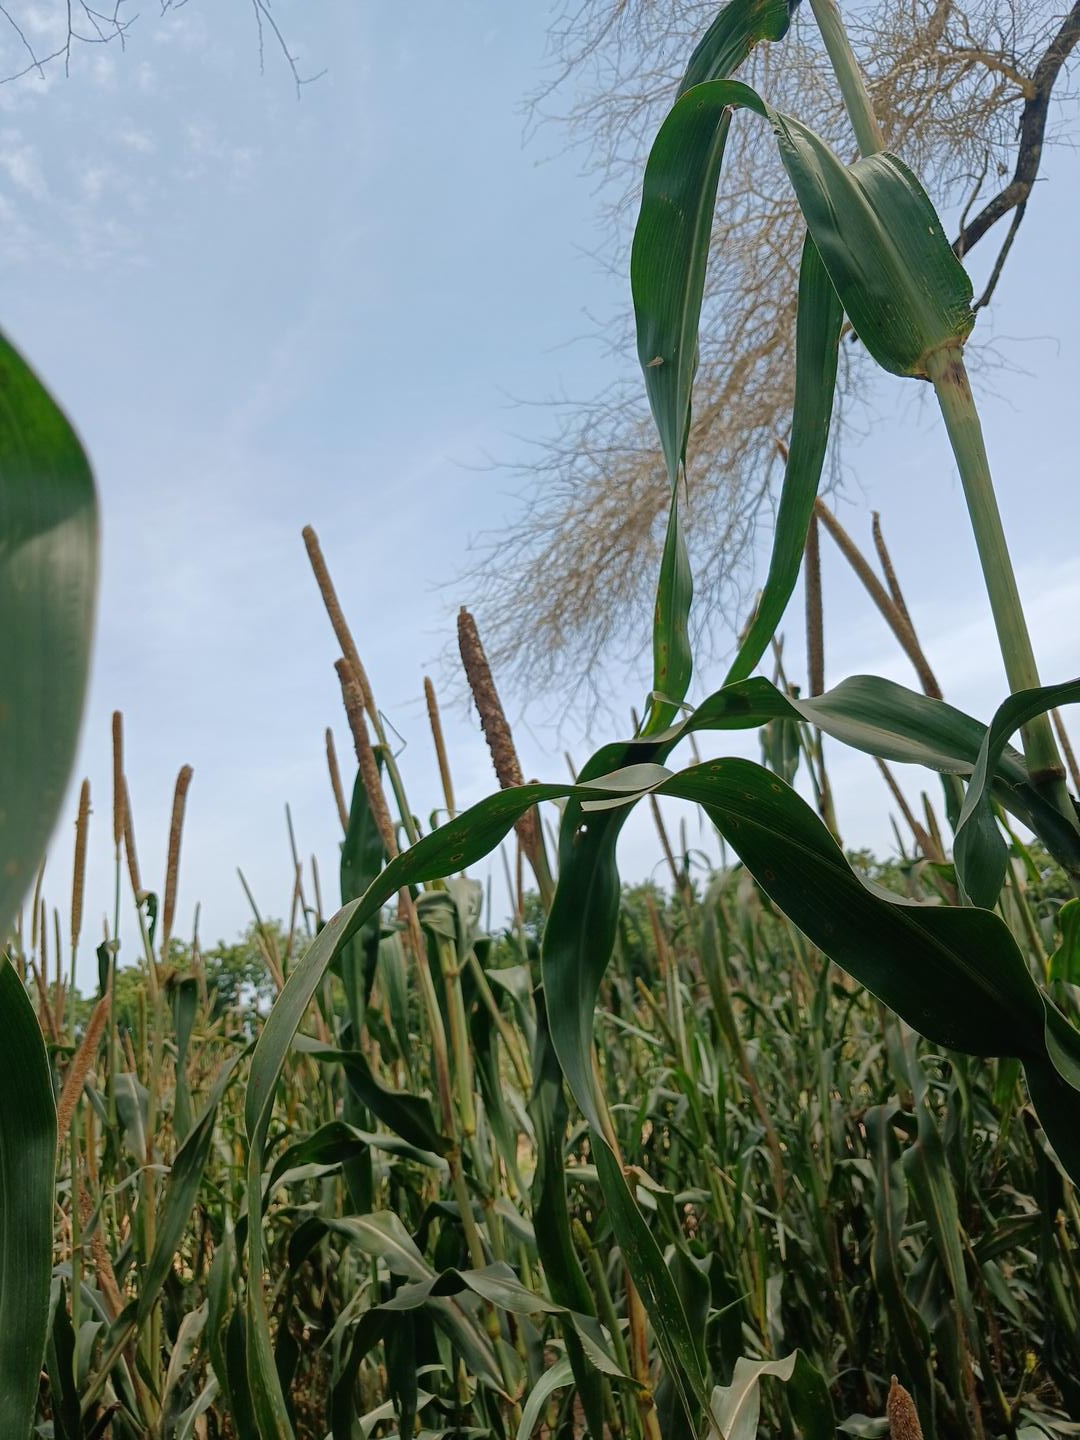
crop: pearl millet
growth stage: maturity
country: Senegal
